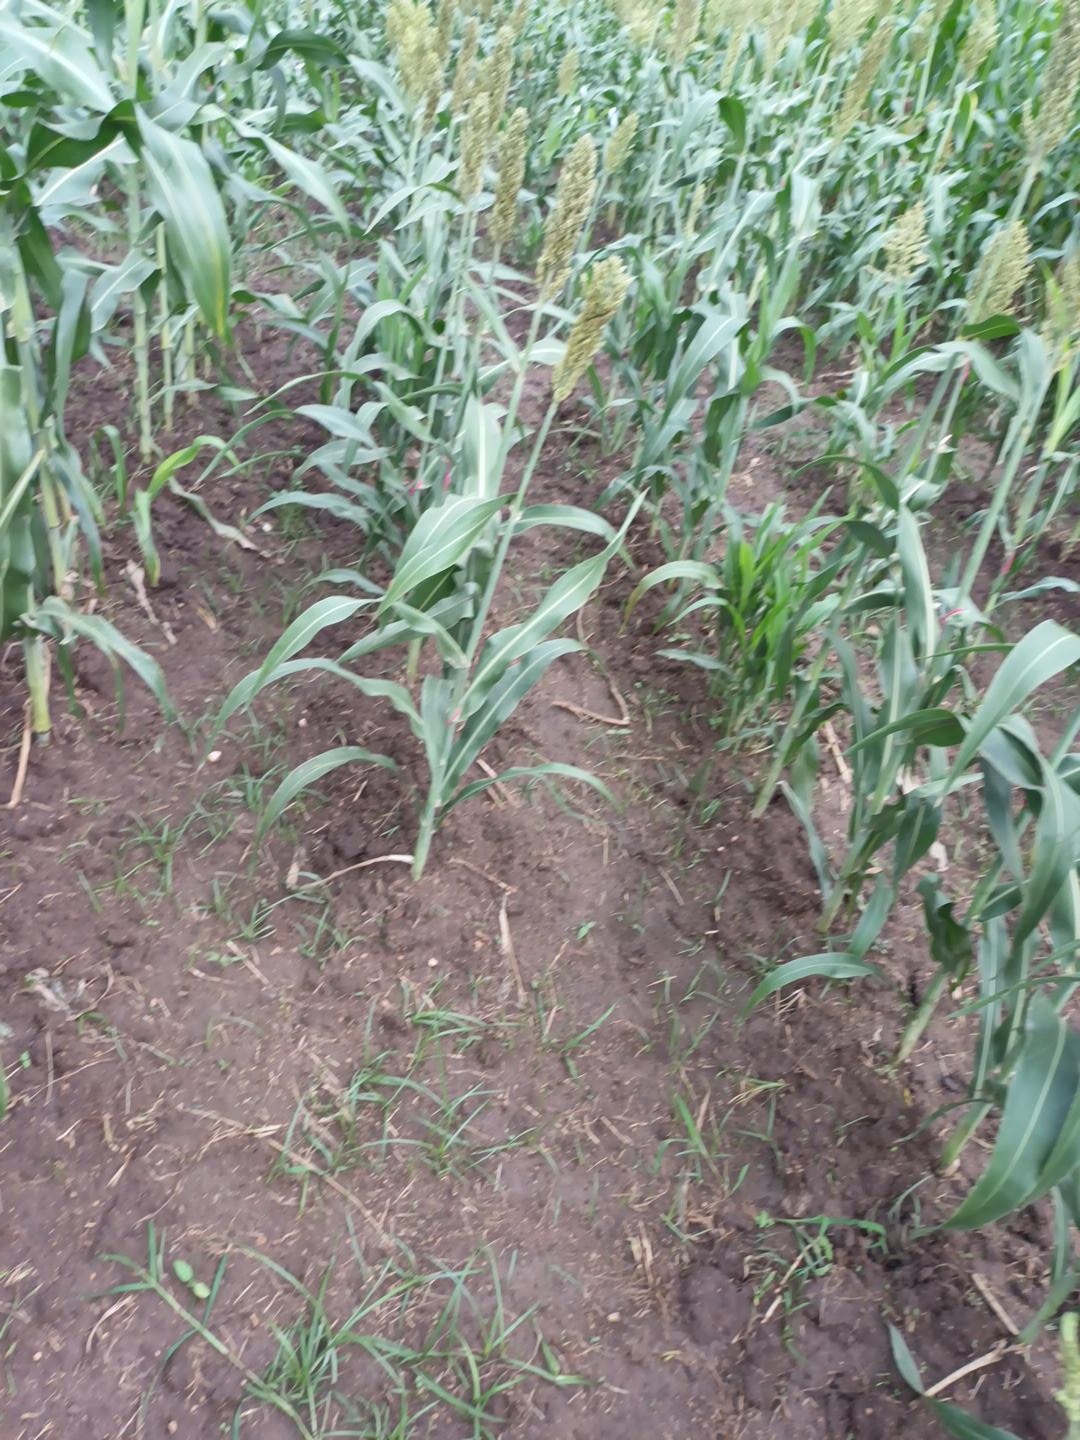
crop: sorghum
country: Kenya
